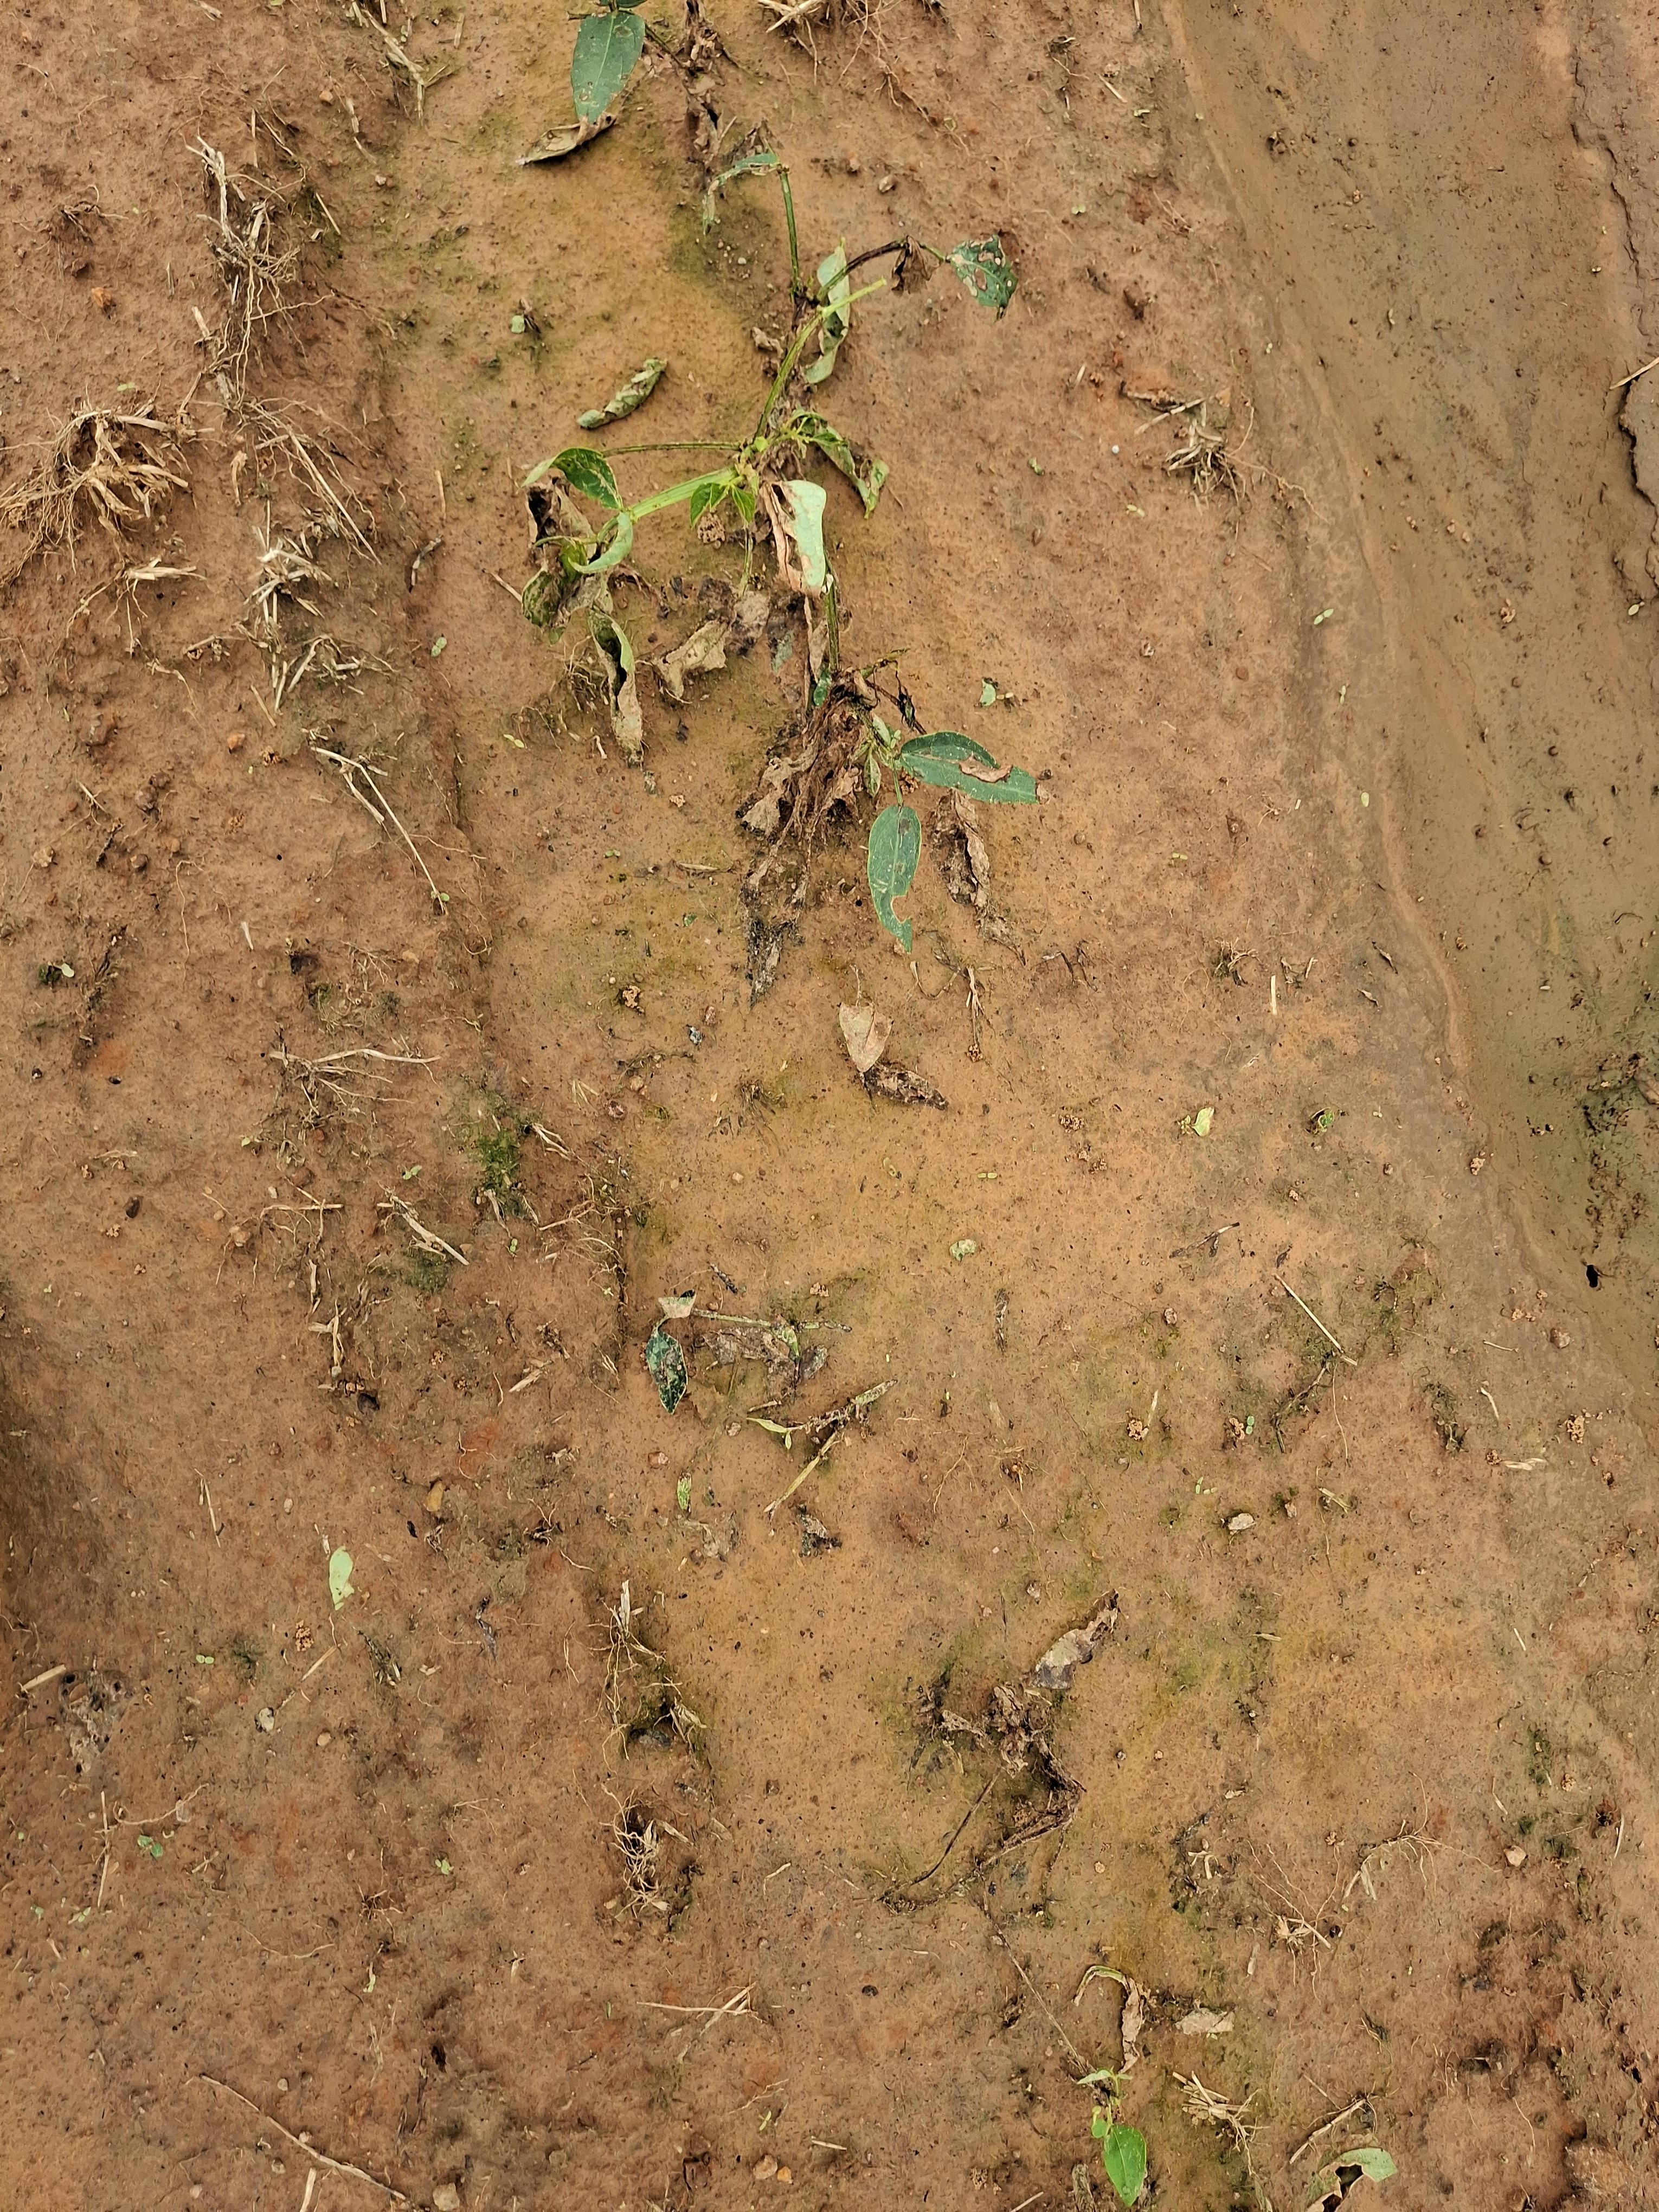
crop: cowpea
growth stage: vegetative
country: Nigeria
